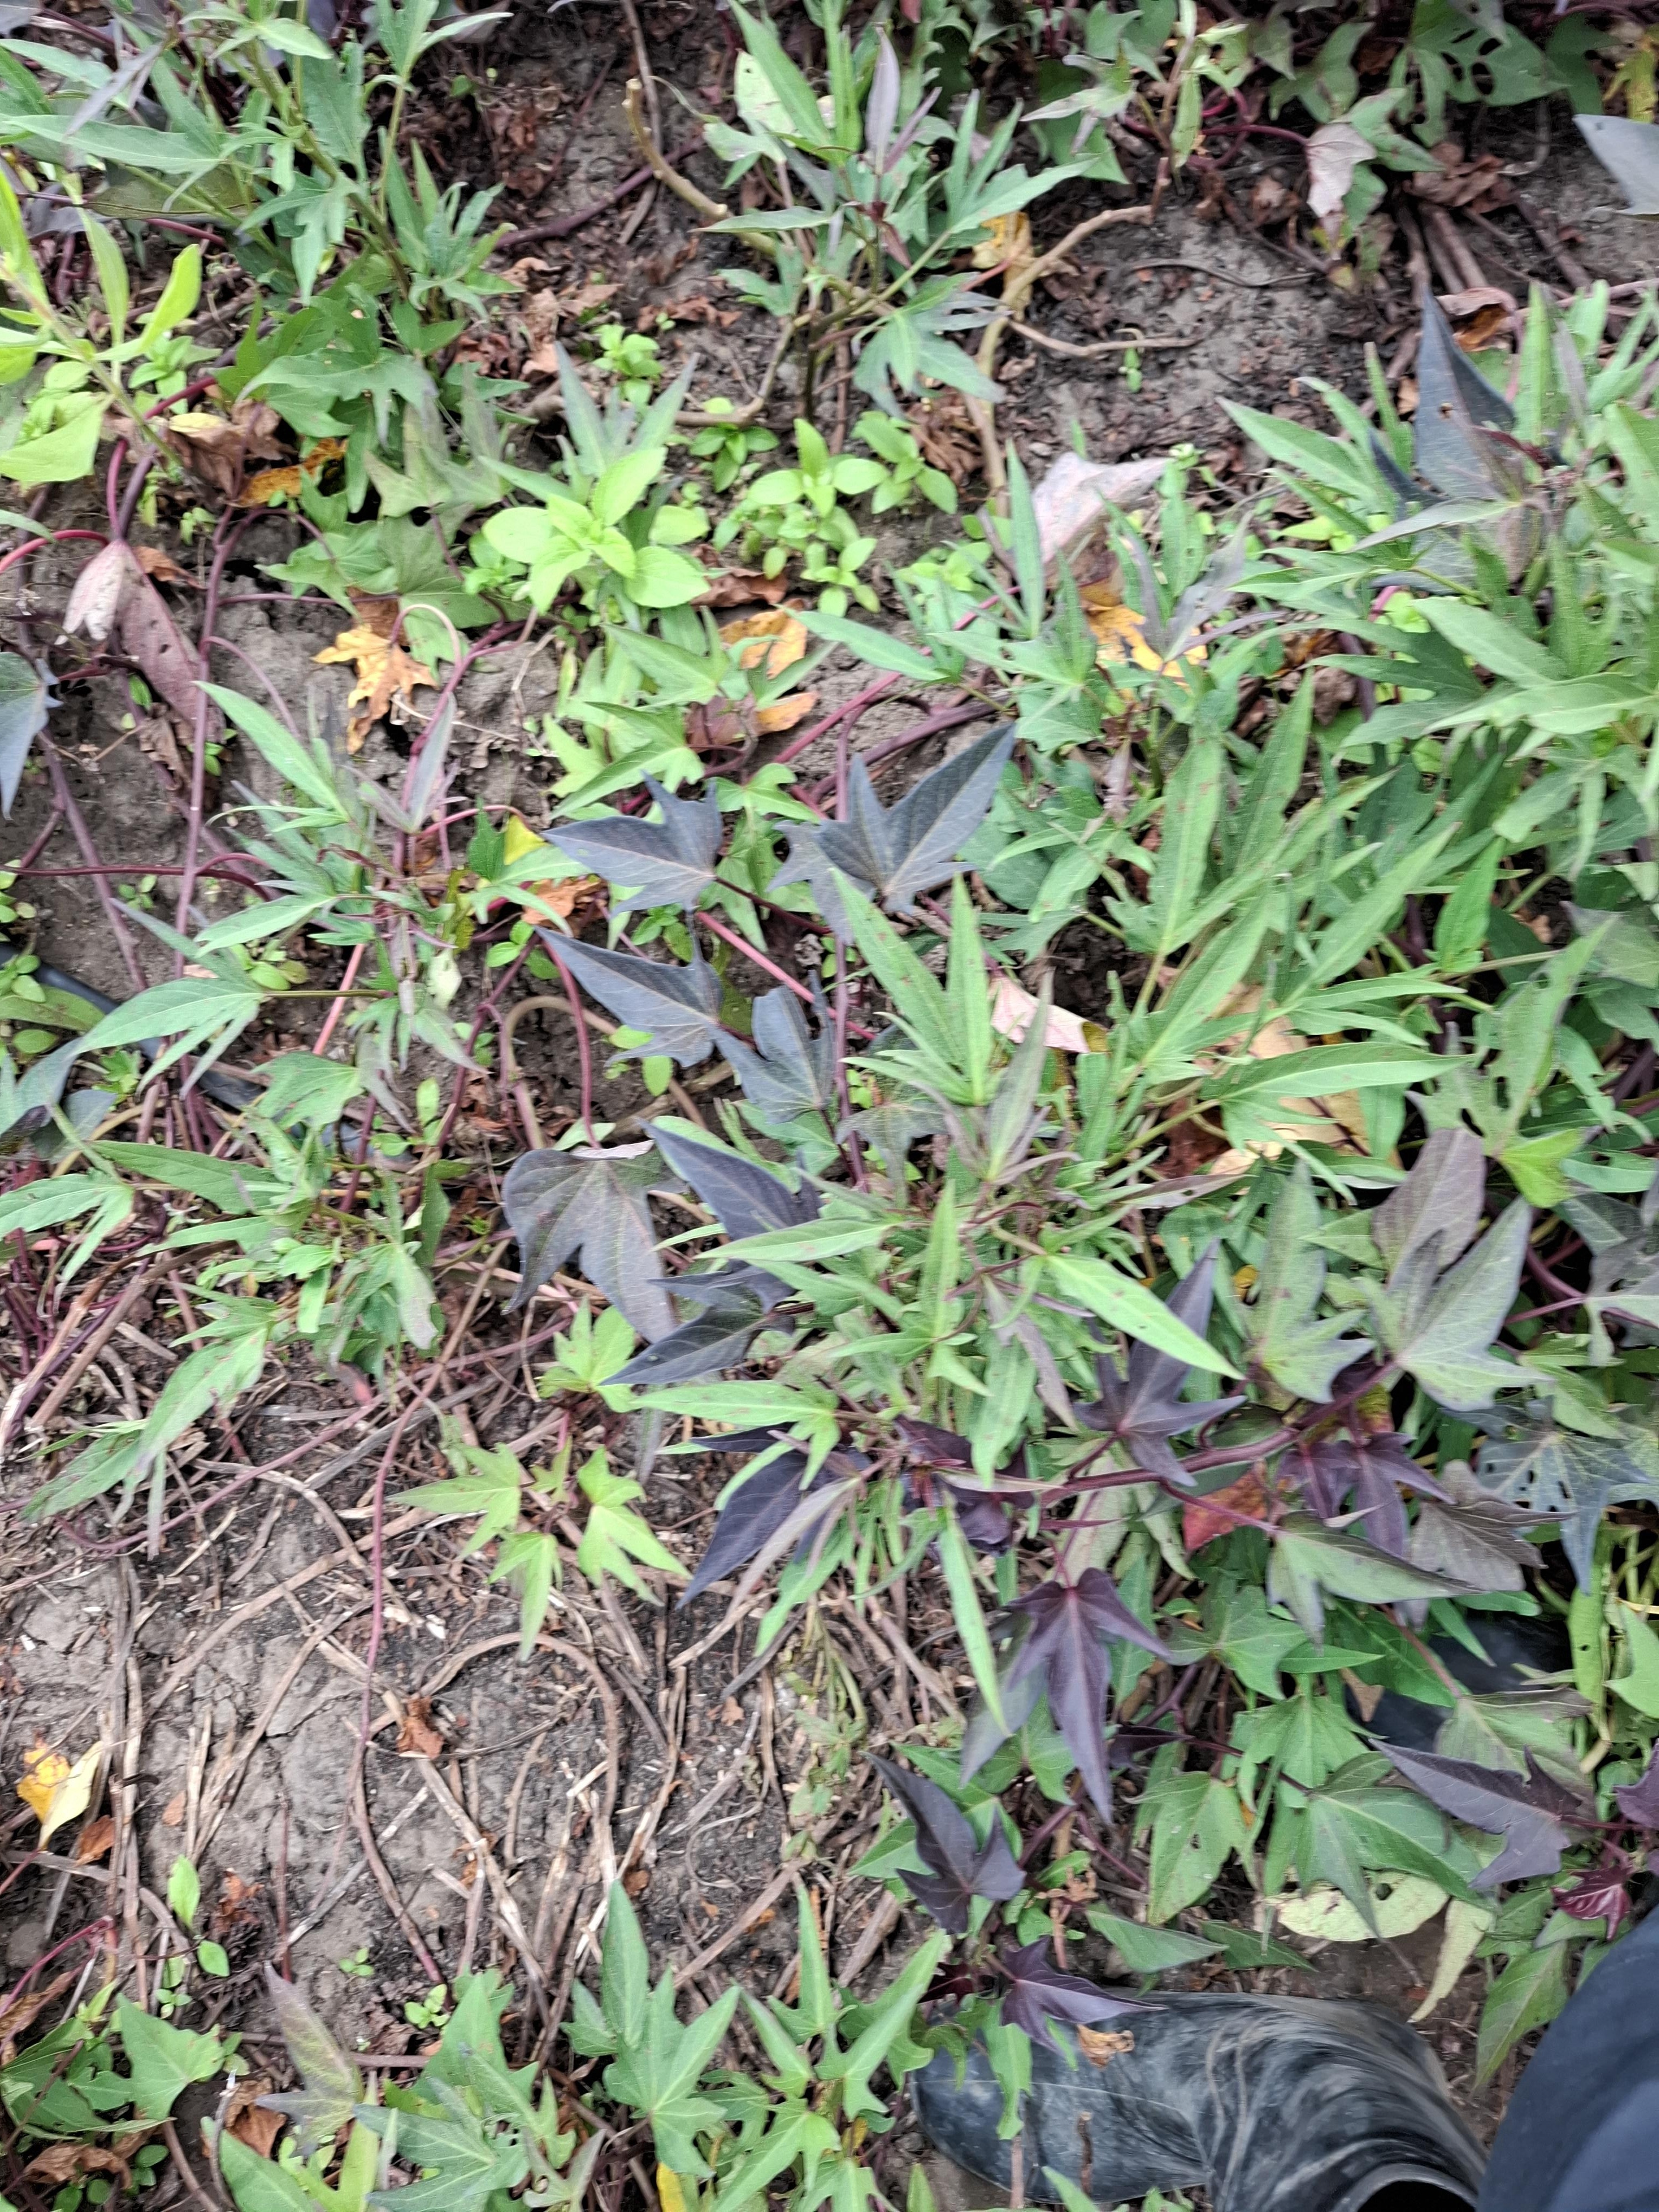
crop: sweet potato
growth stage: flowering
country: Tanzania
